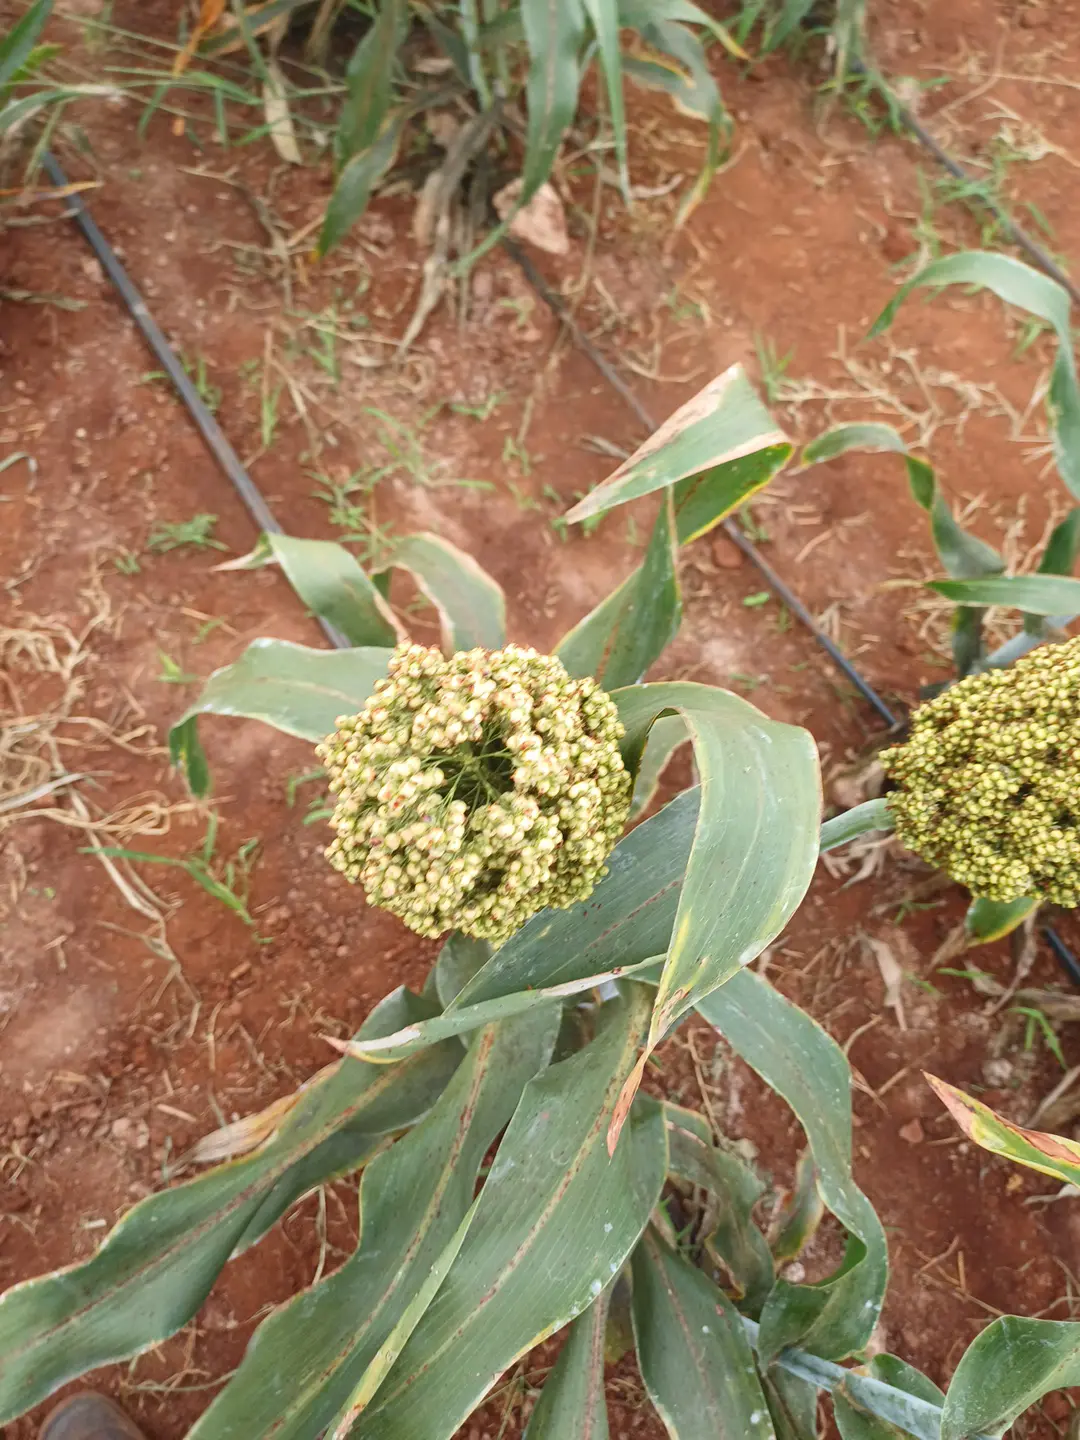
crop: sorghum
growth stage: filling grain
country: Kenya
